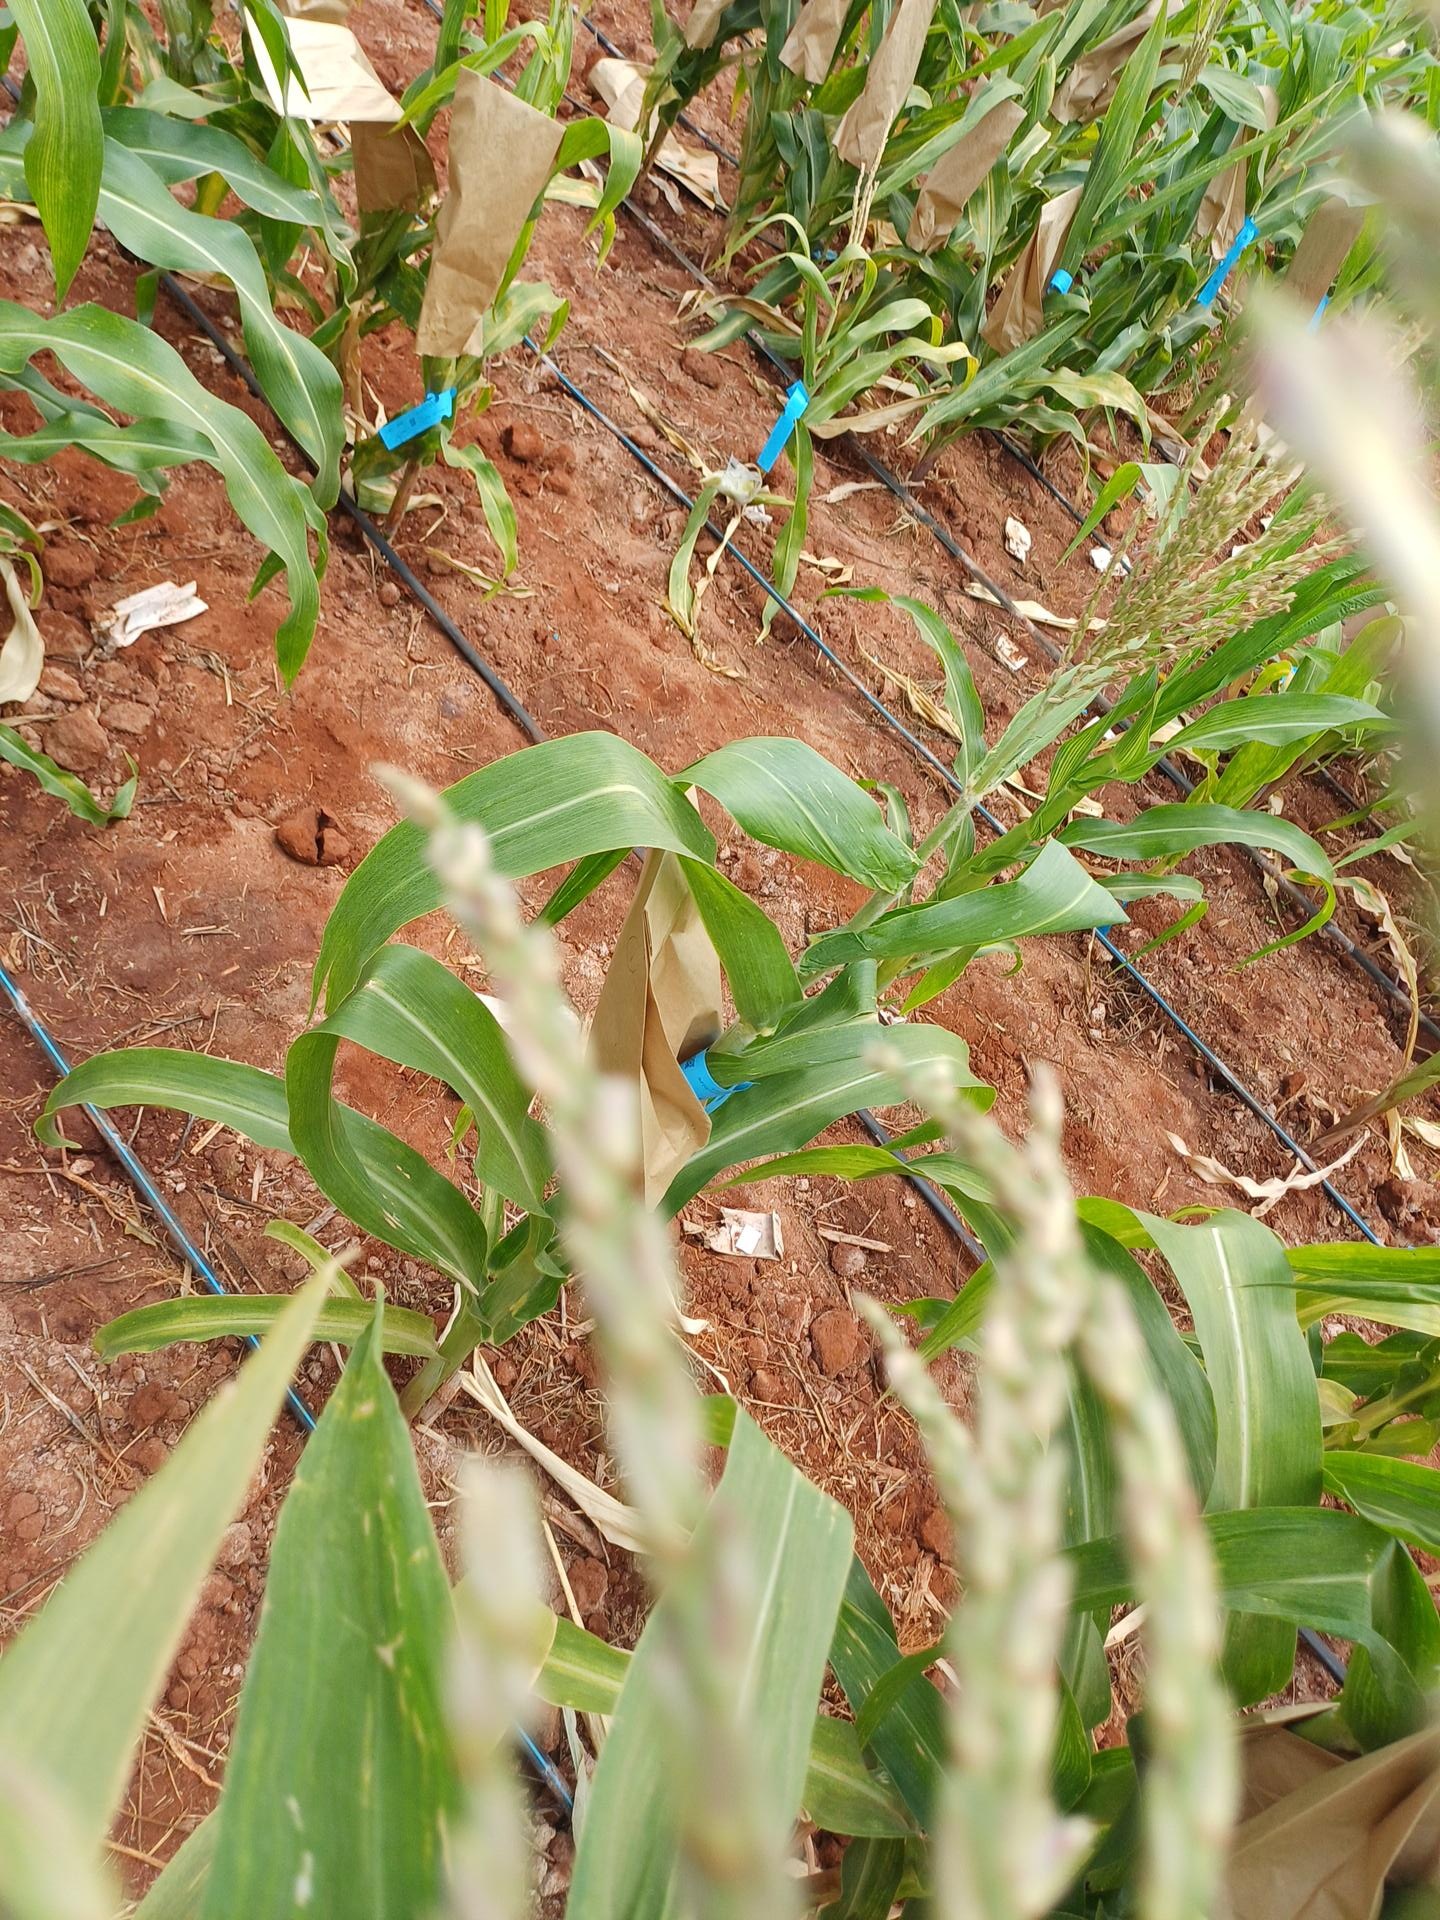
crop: maize
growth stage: flowering
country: Kenya
